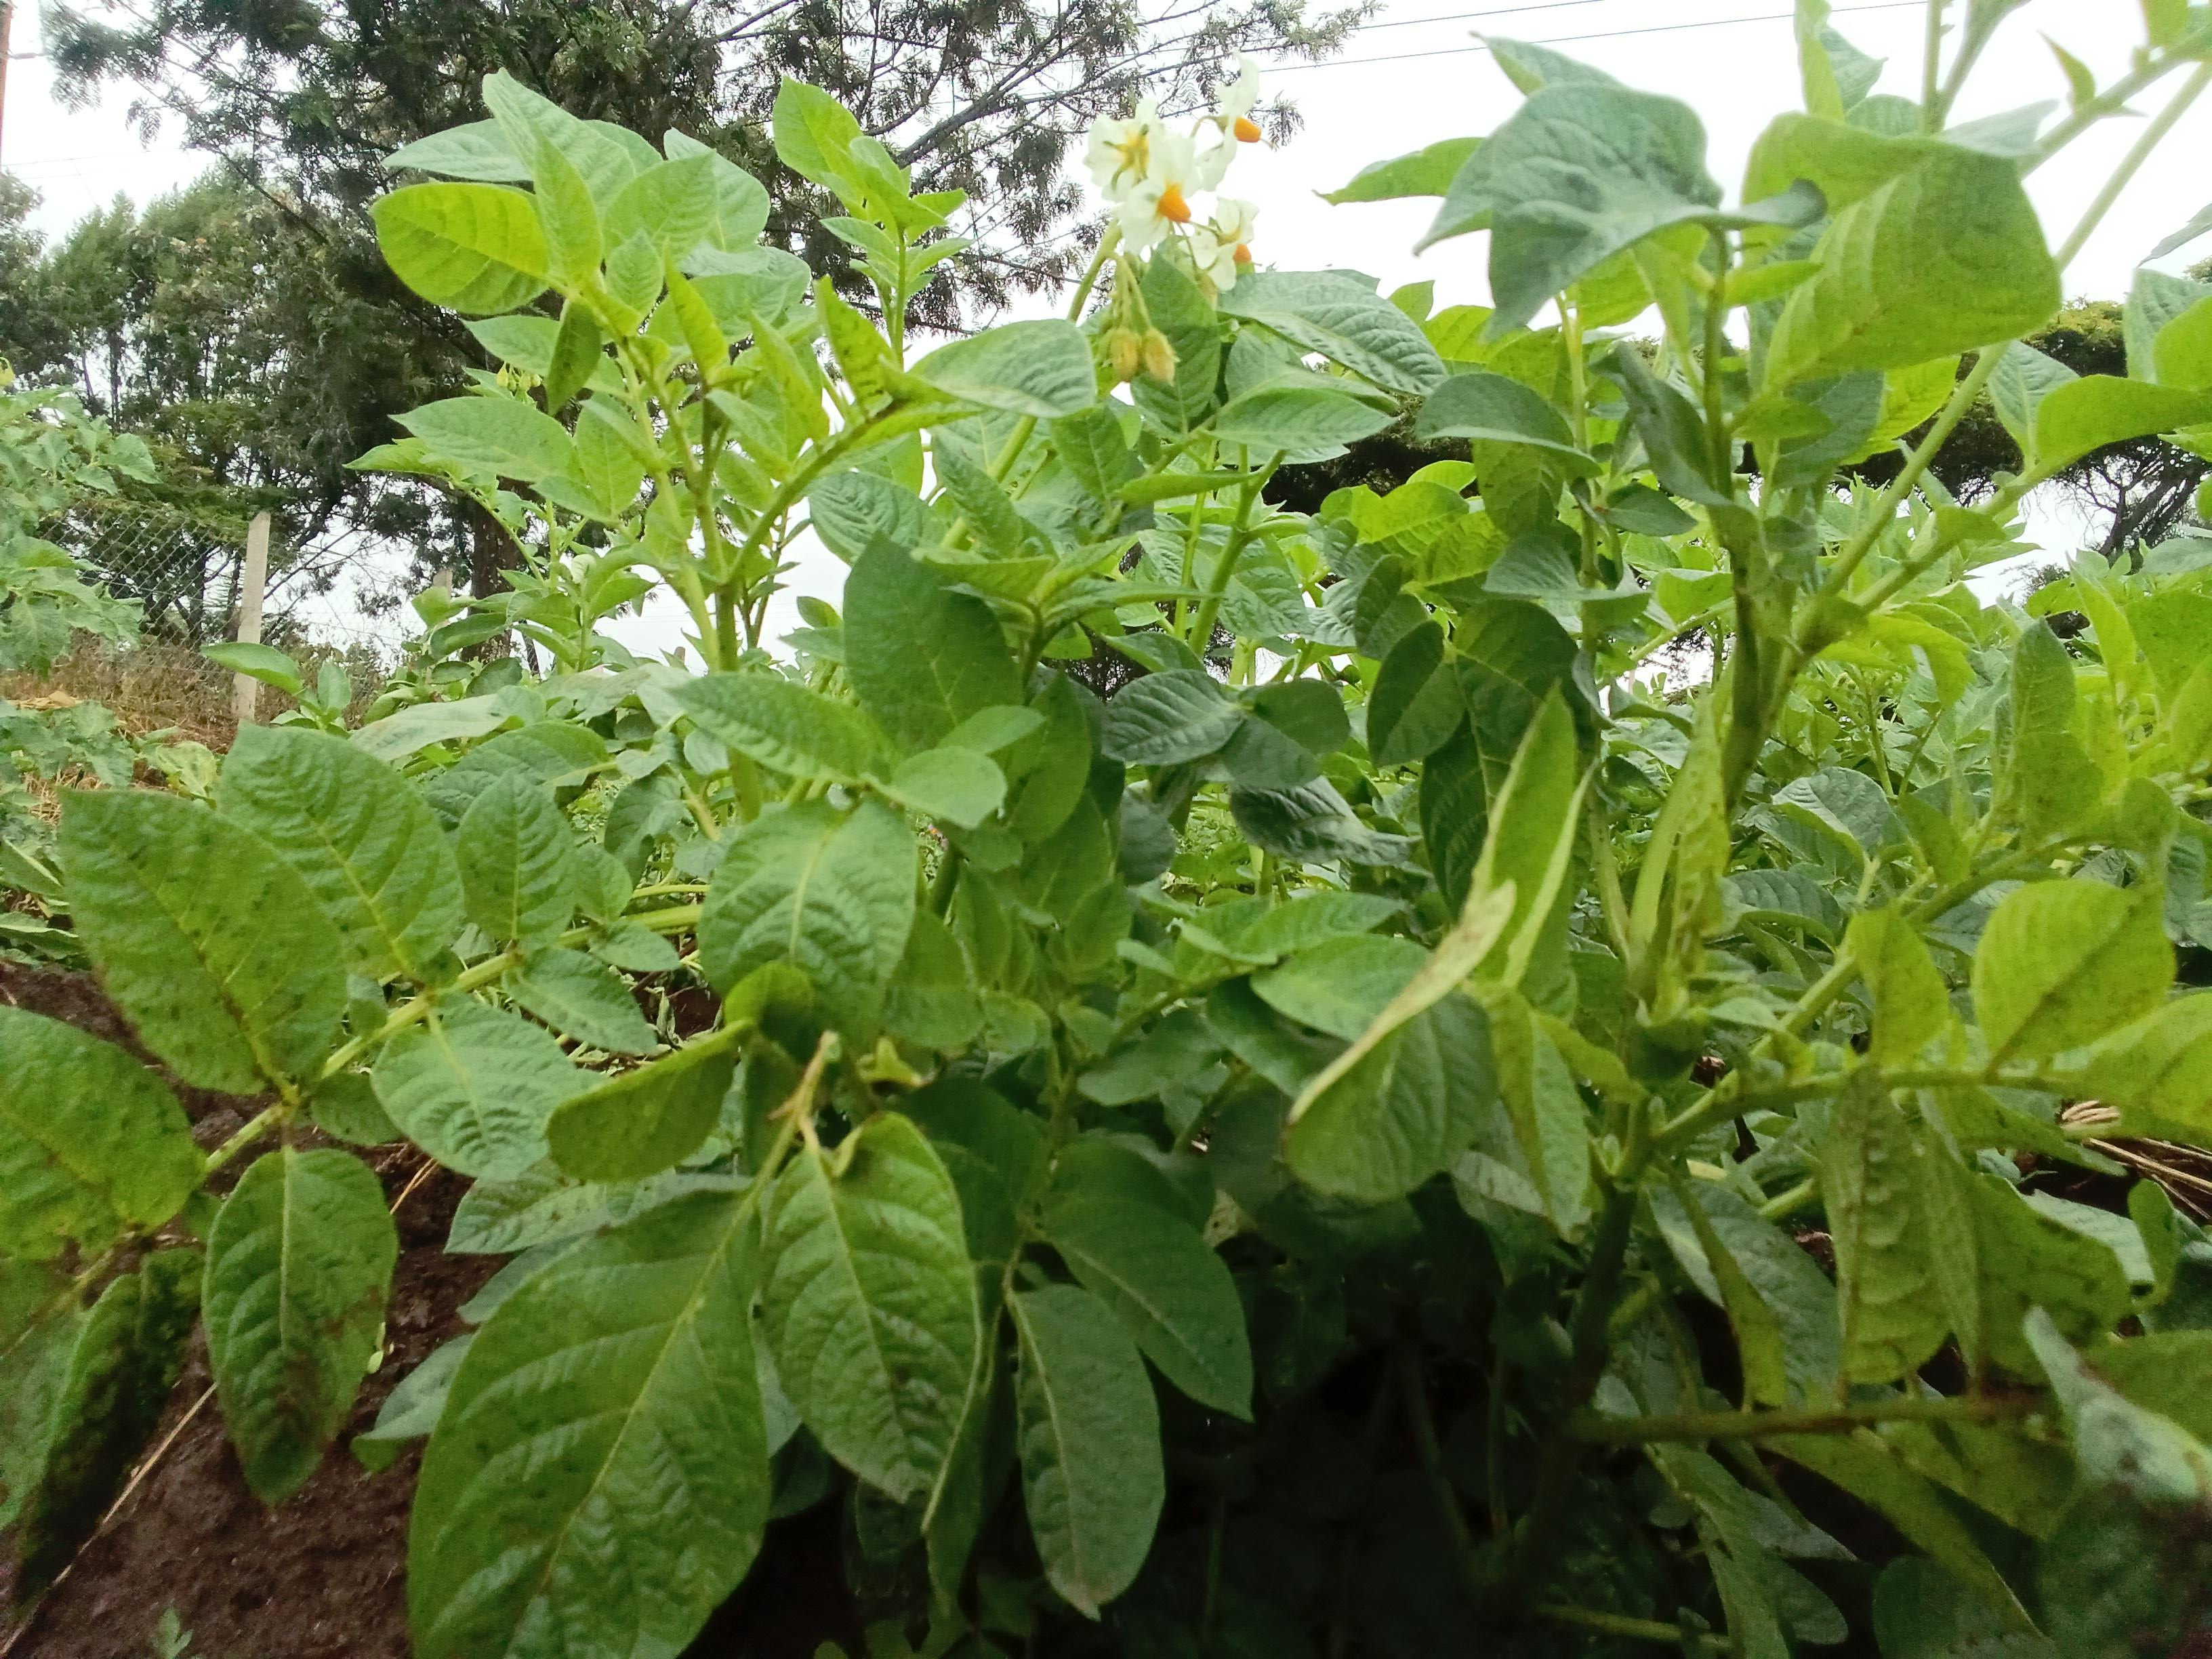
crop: potato
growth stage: flowering
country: Kenya
